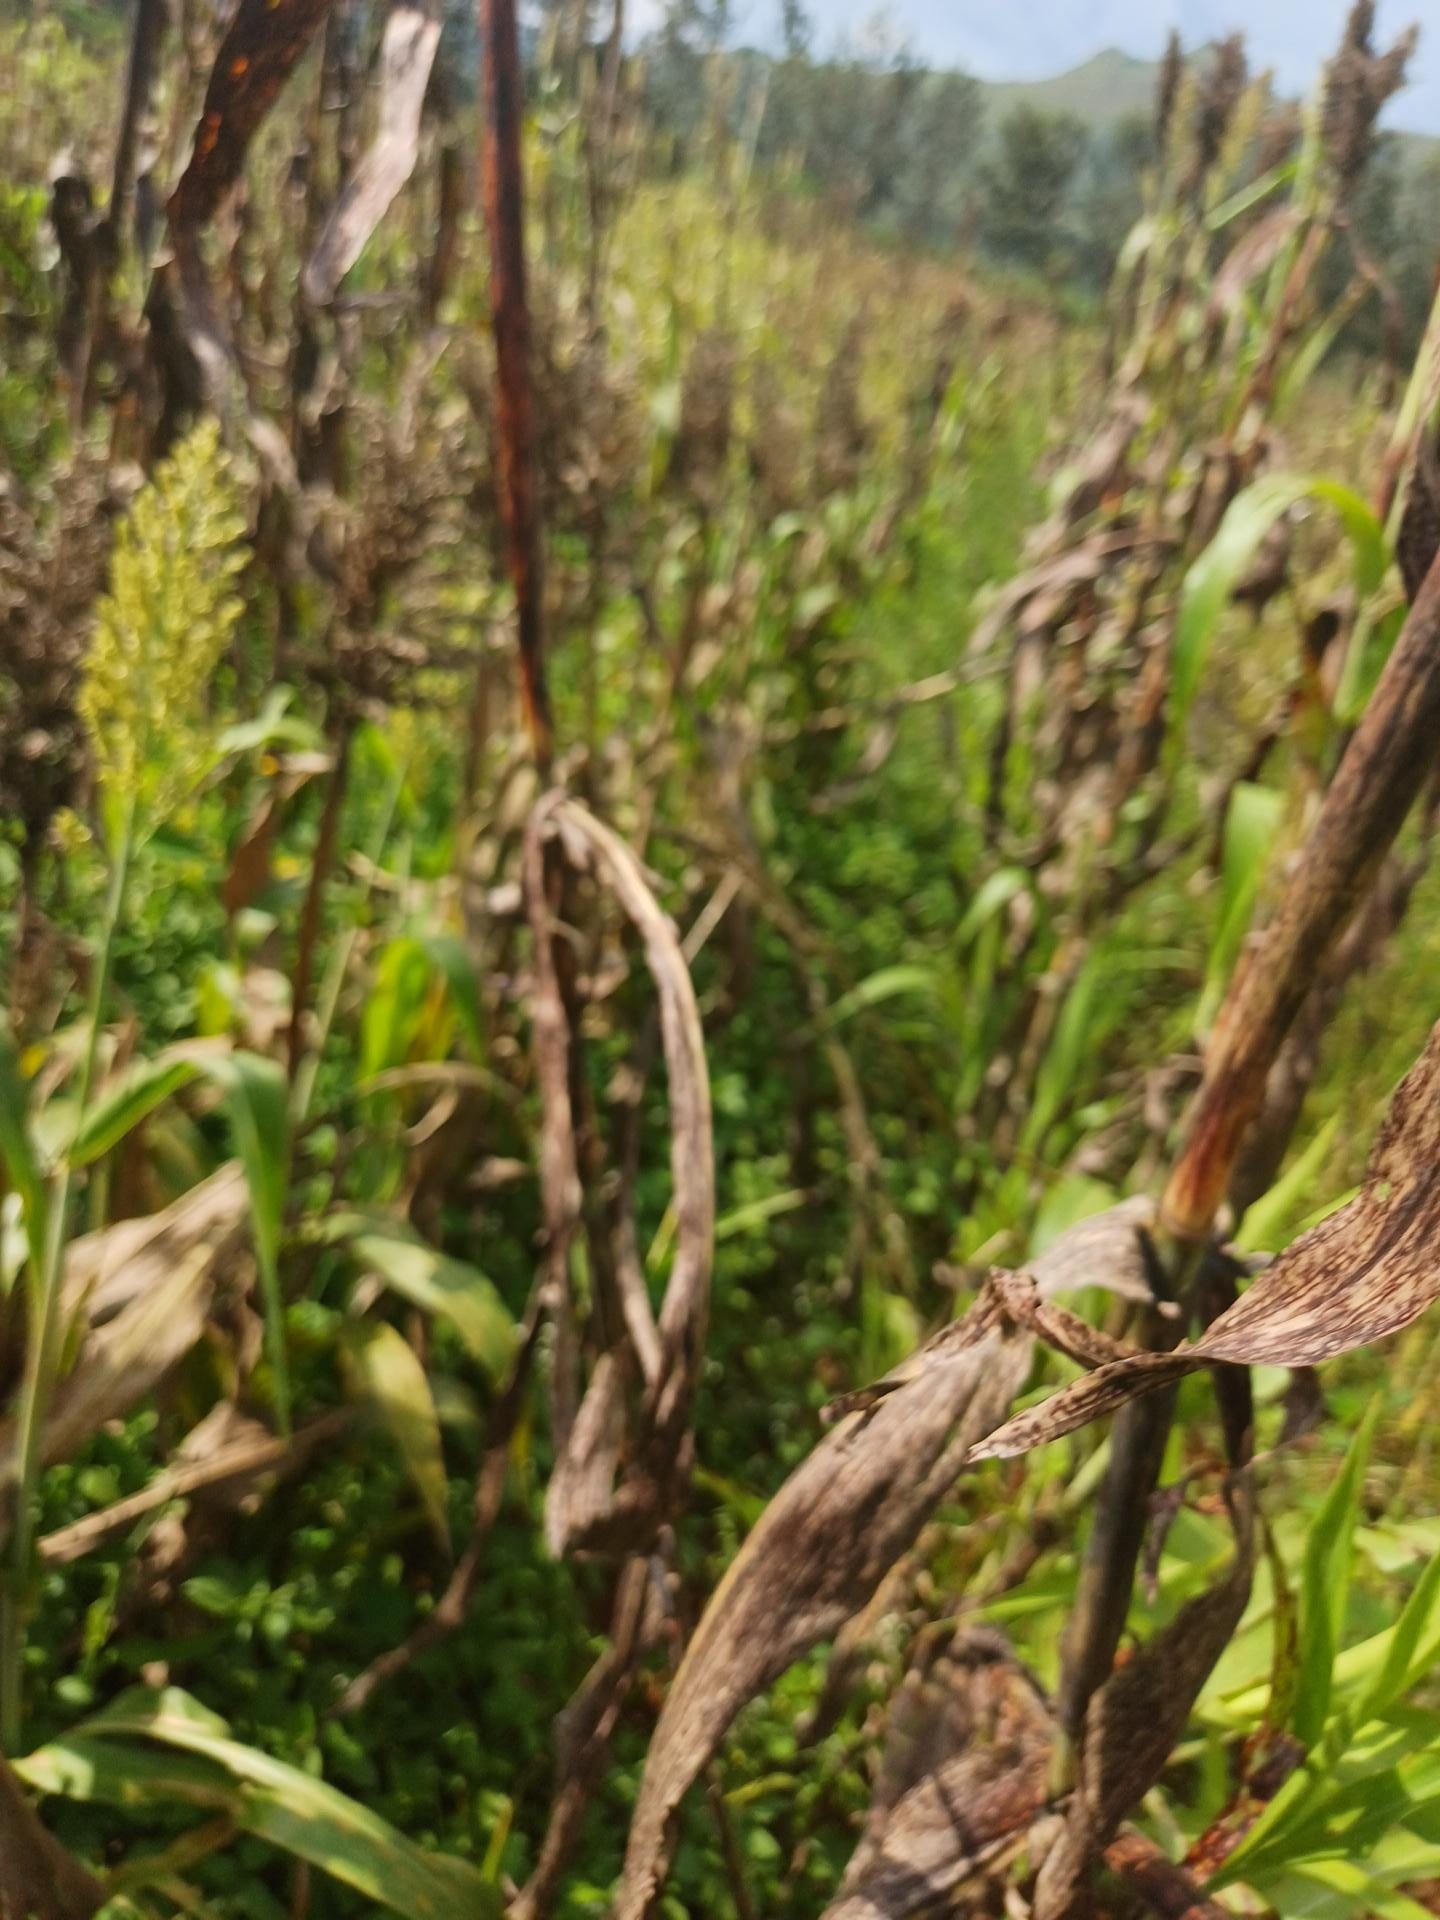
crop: sorghum
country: Kenya
